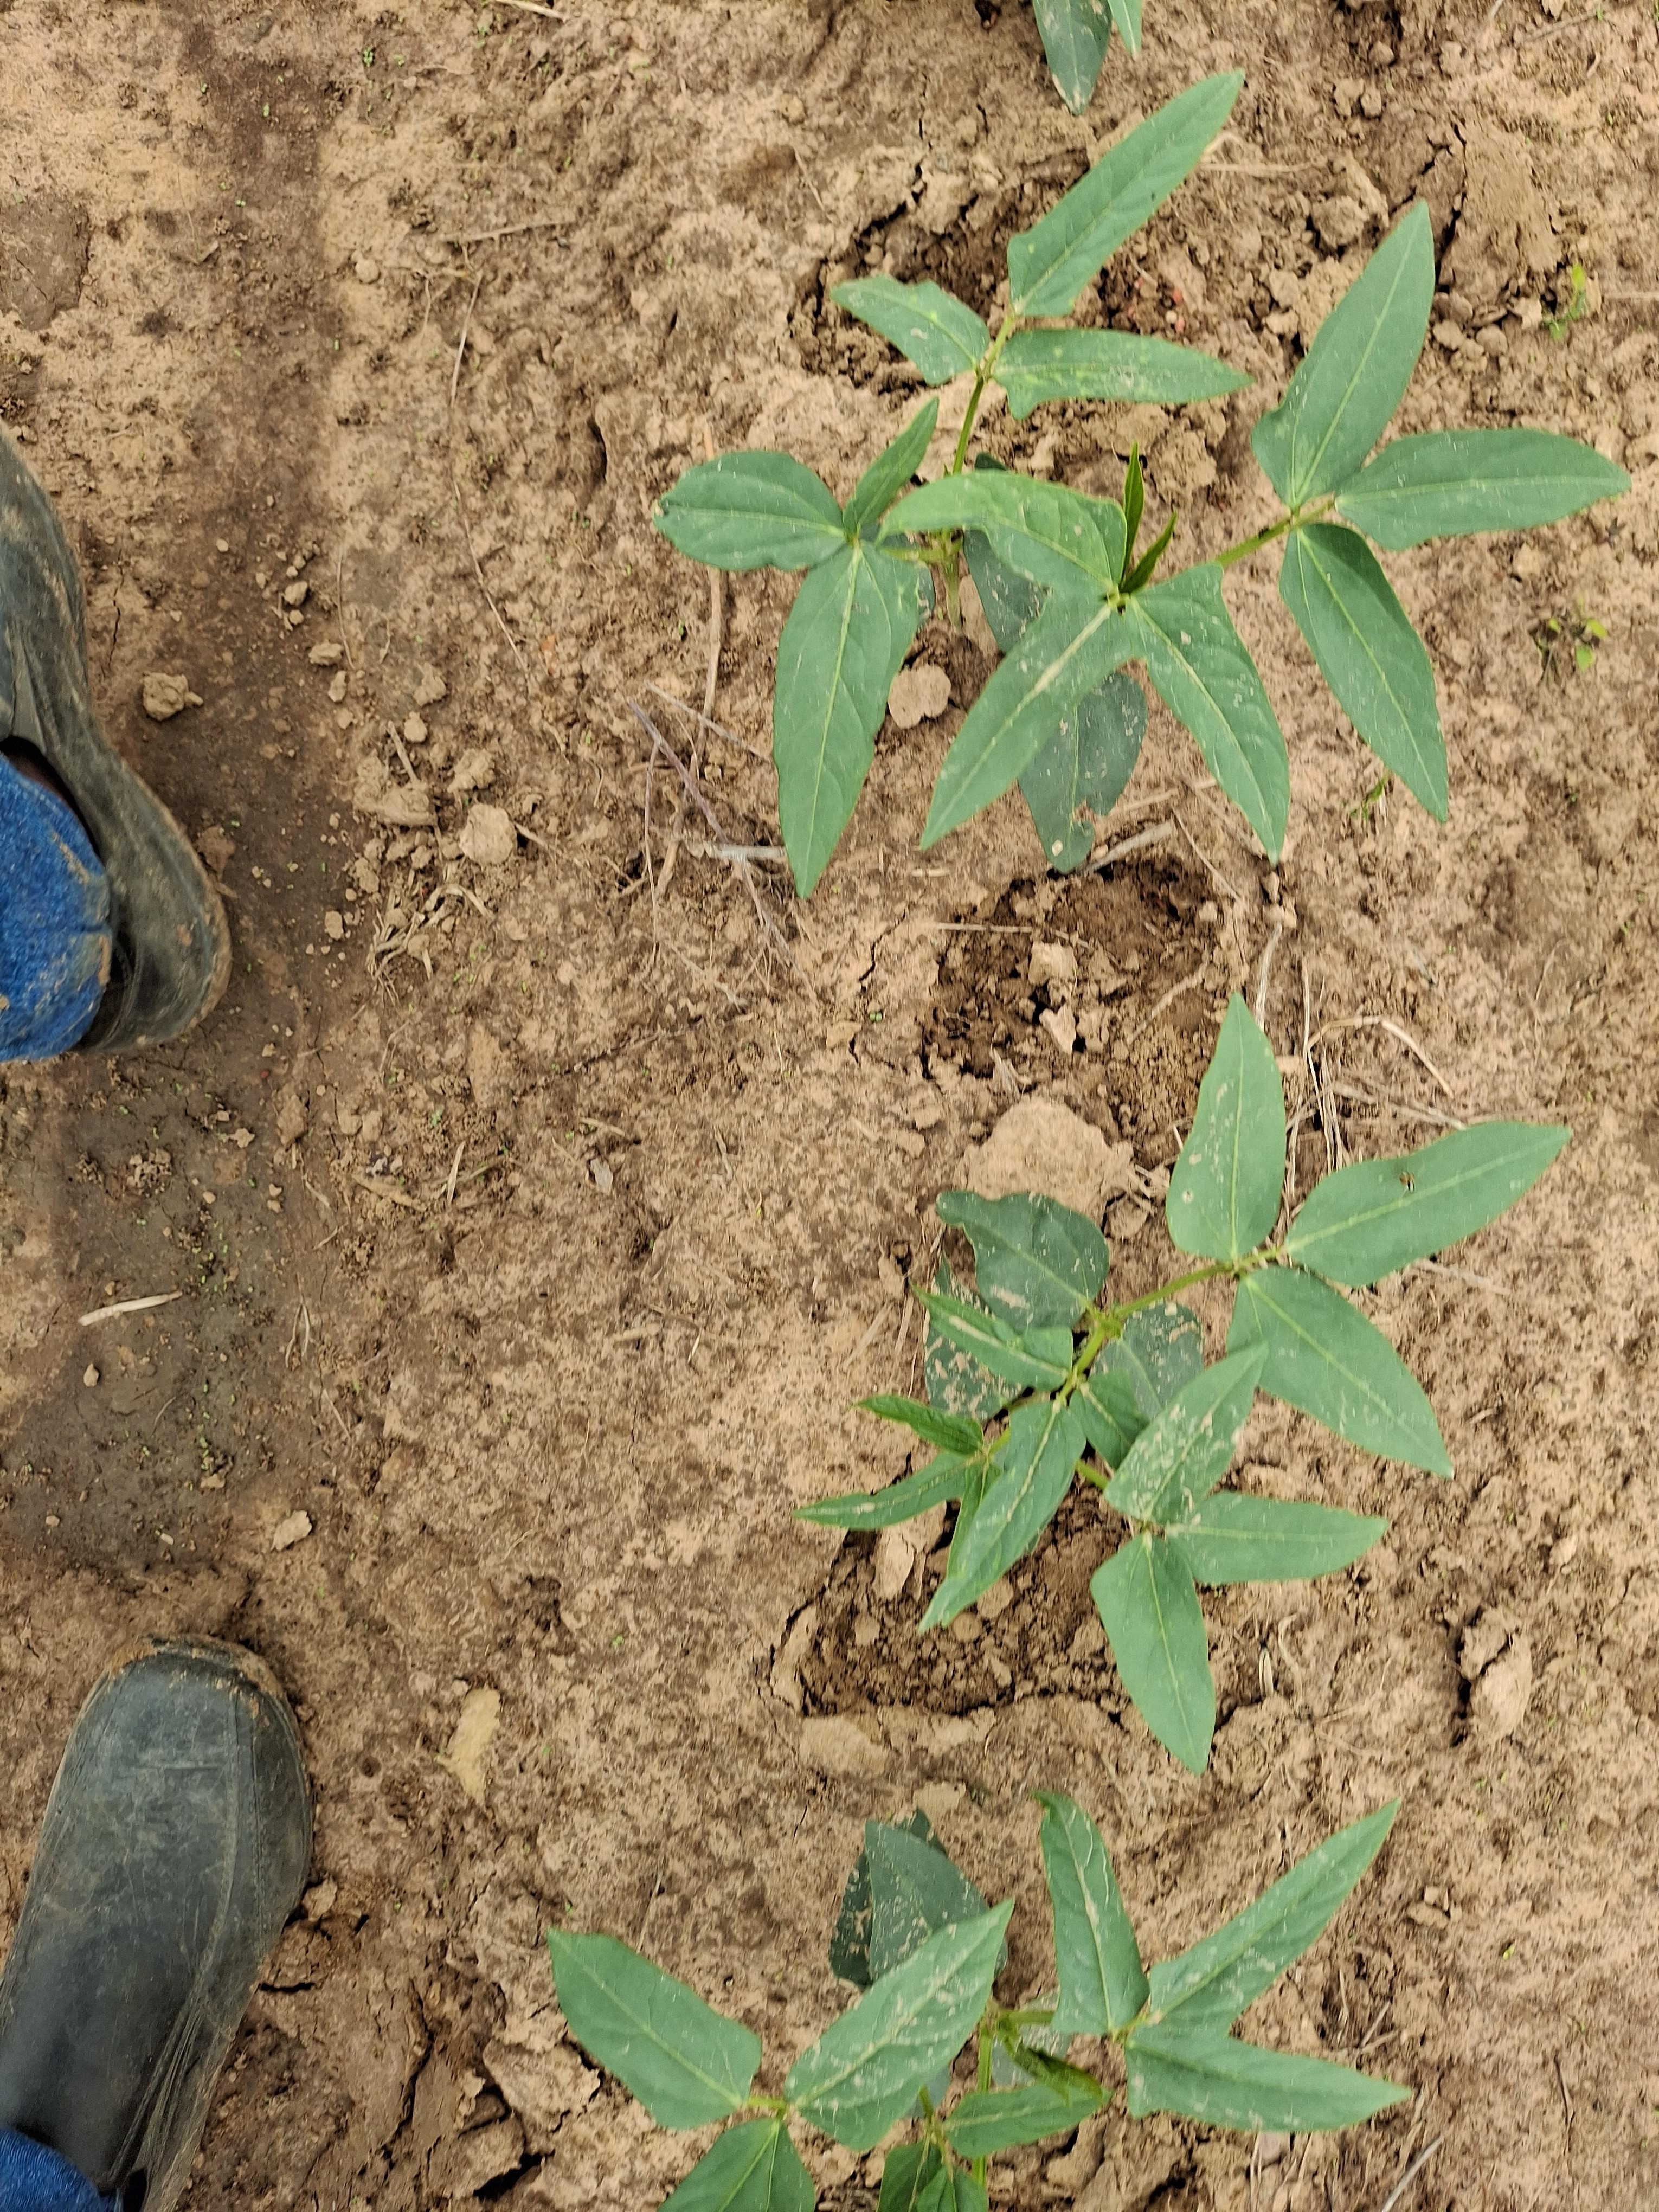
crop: cowpea
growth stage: emergence
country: Nigeria
